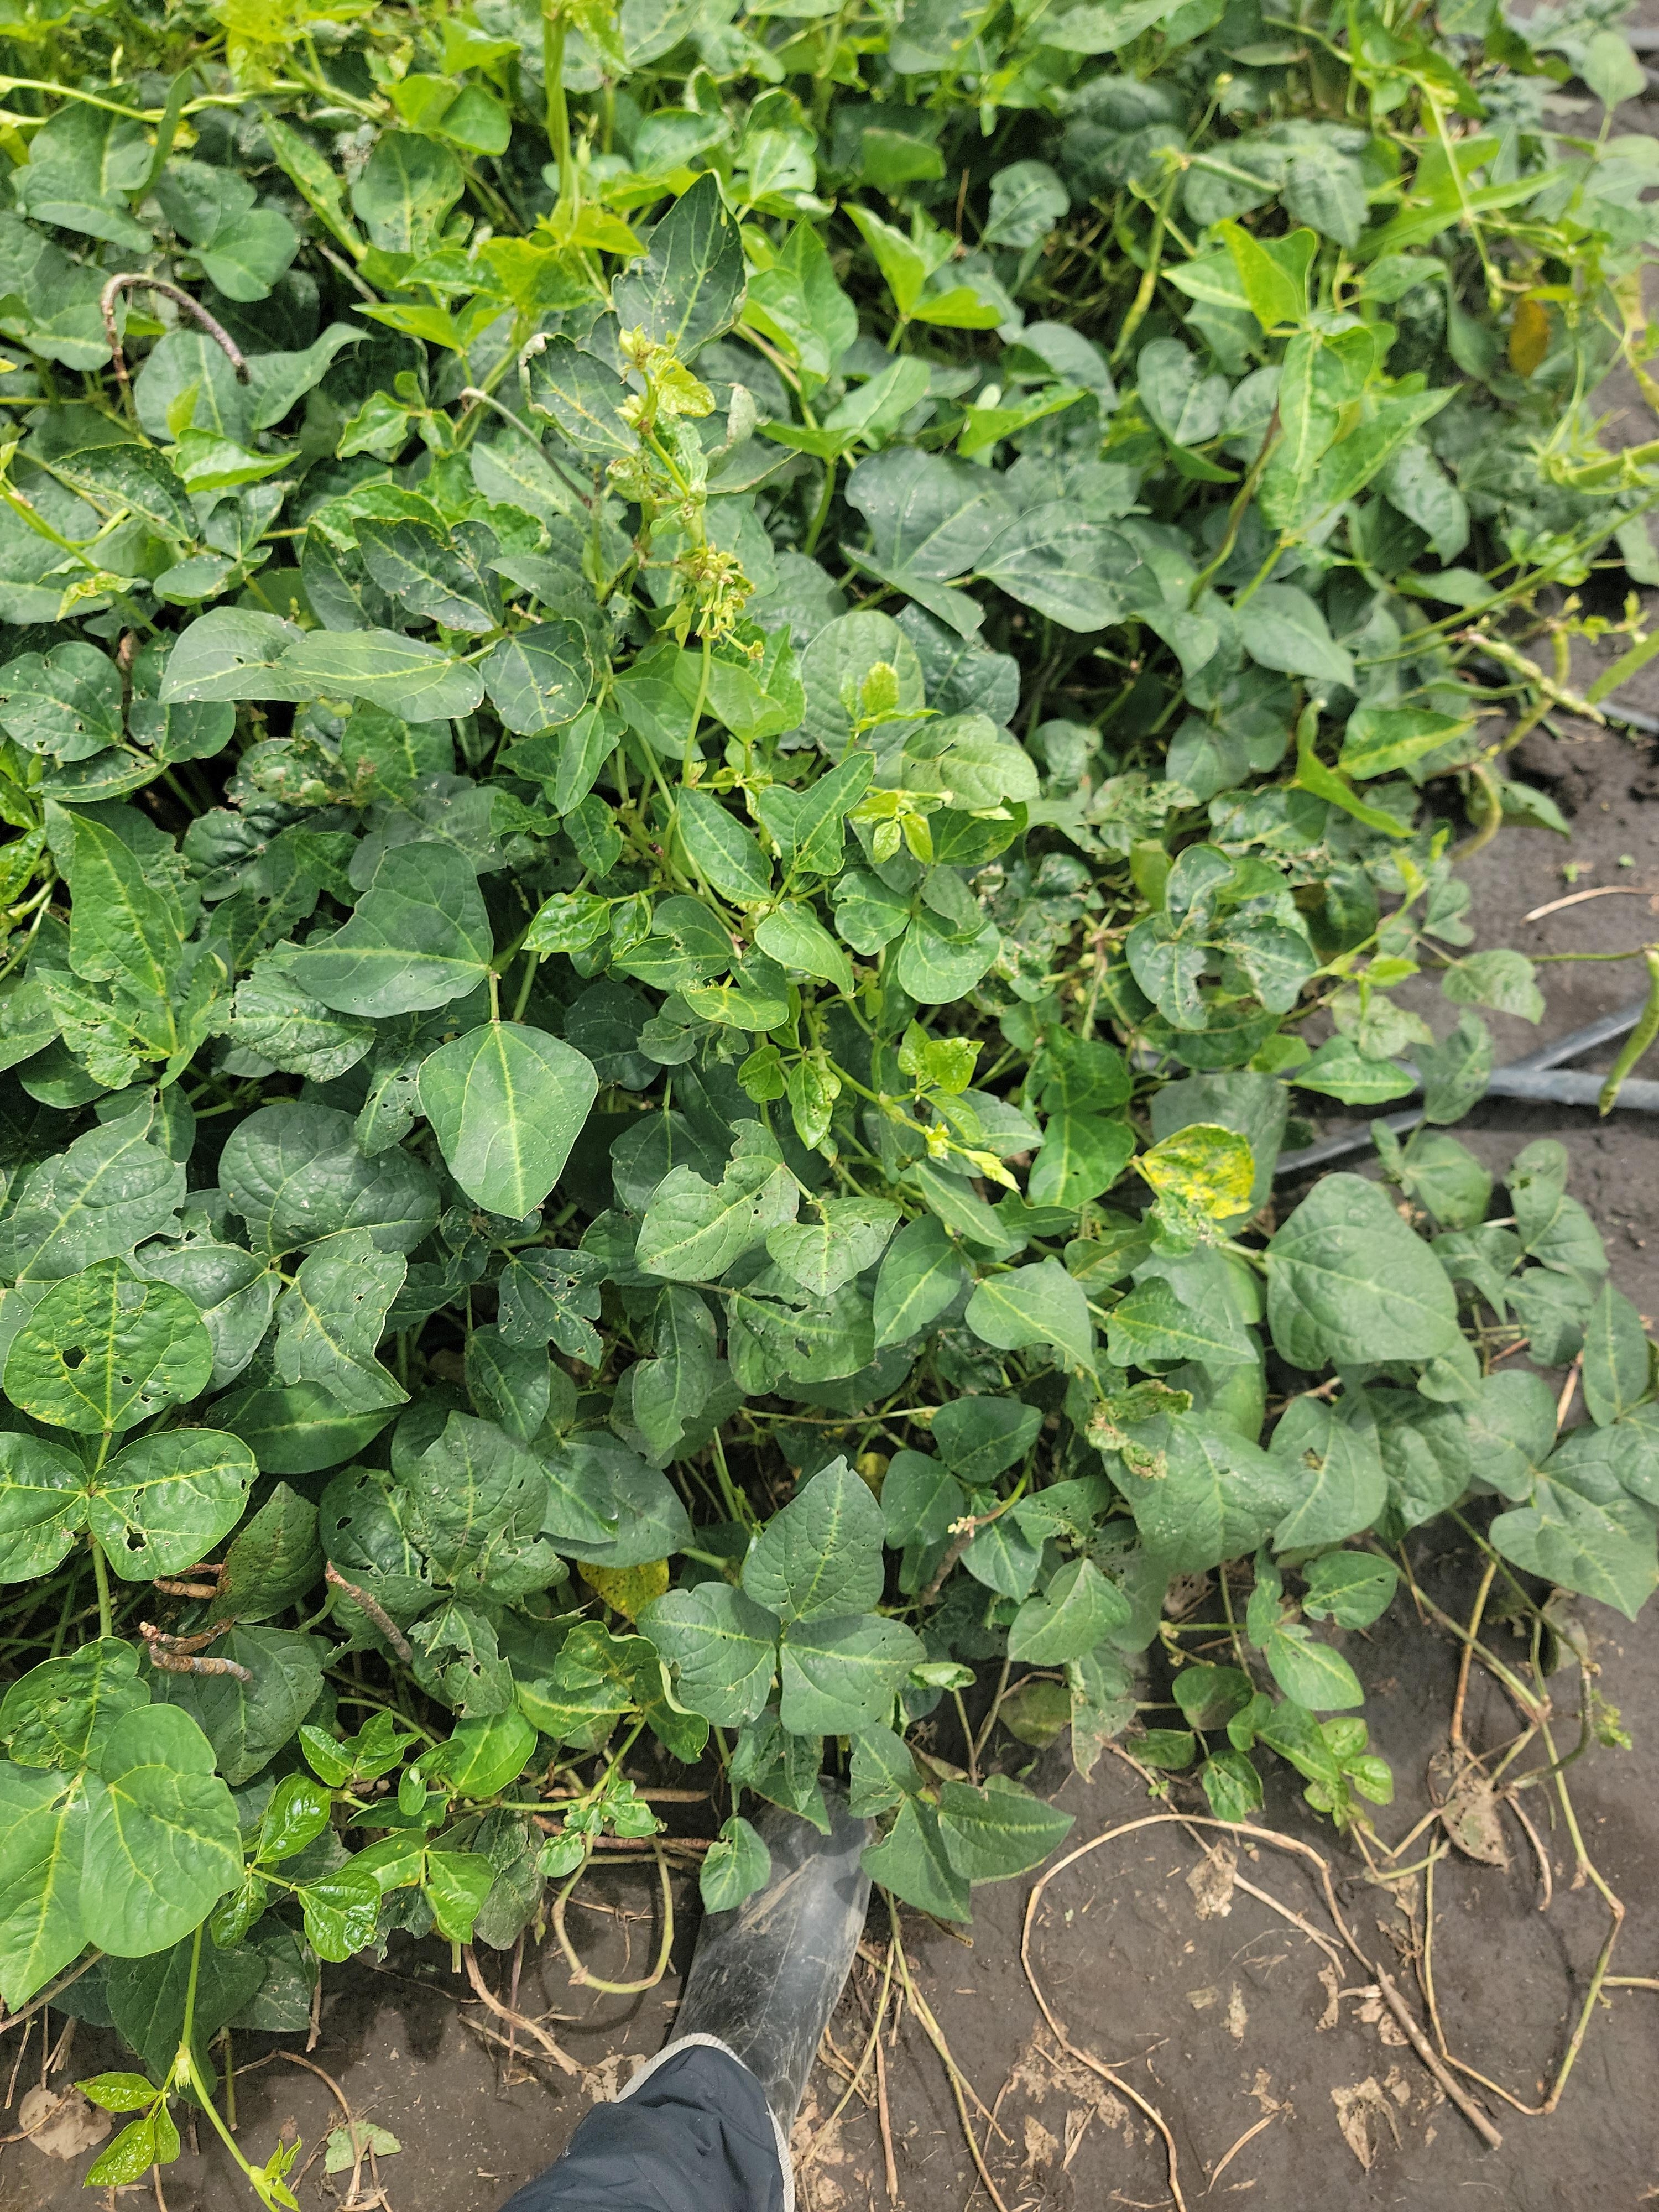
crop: cowpea
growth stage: development pod
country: Tanzania
